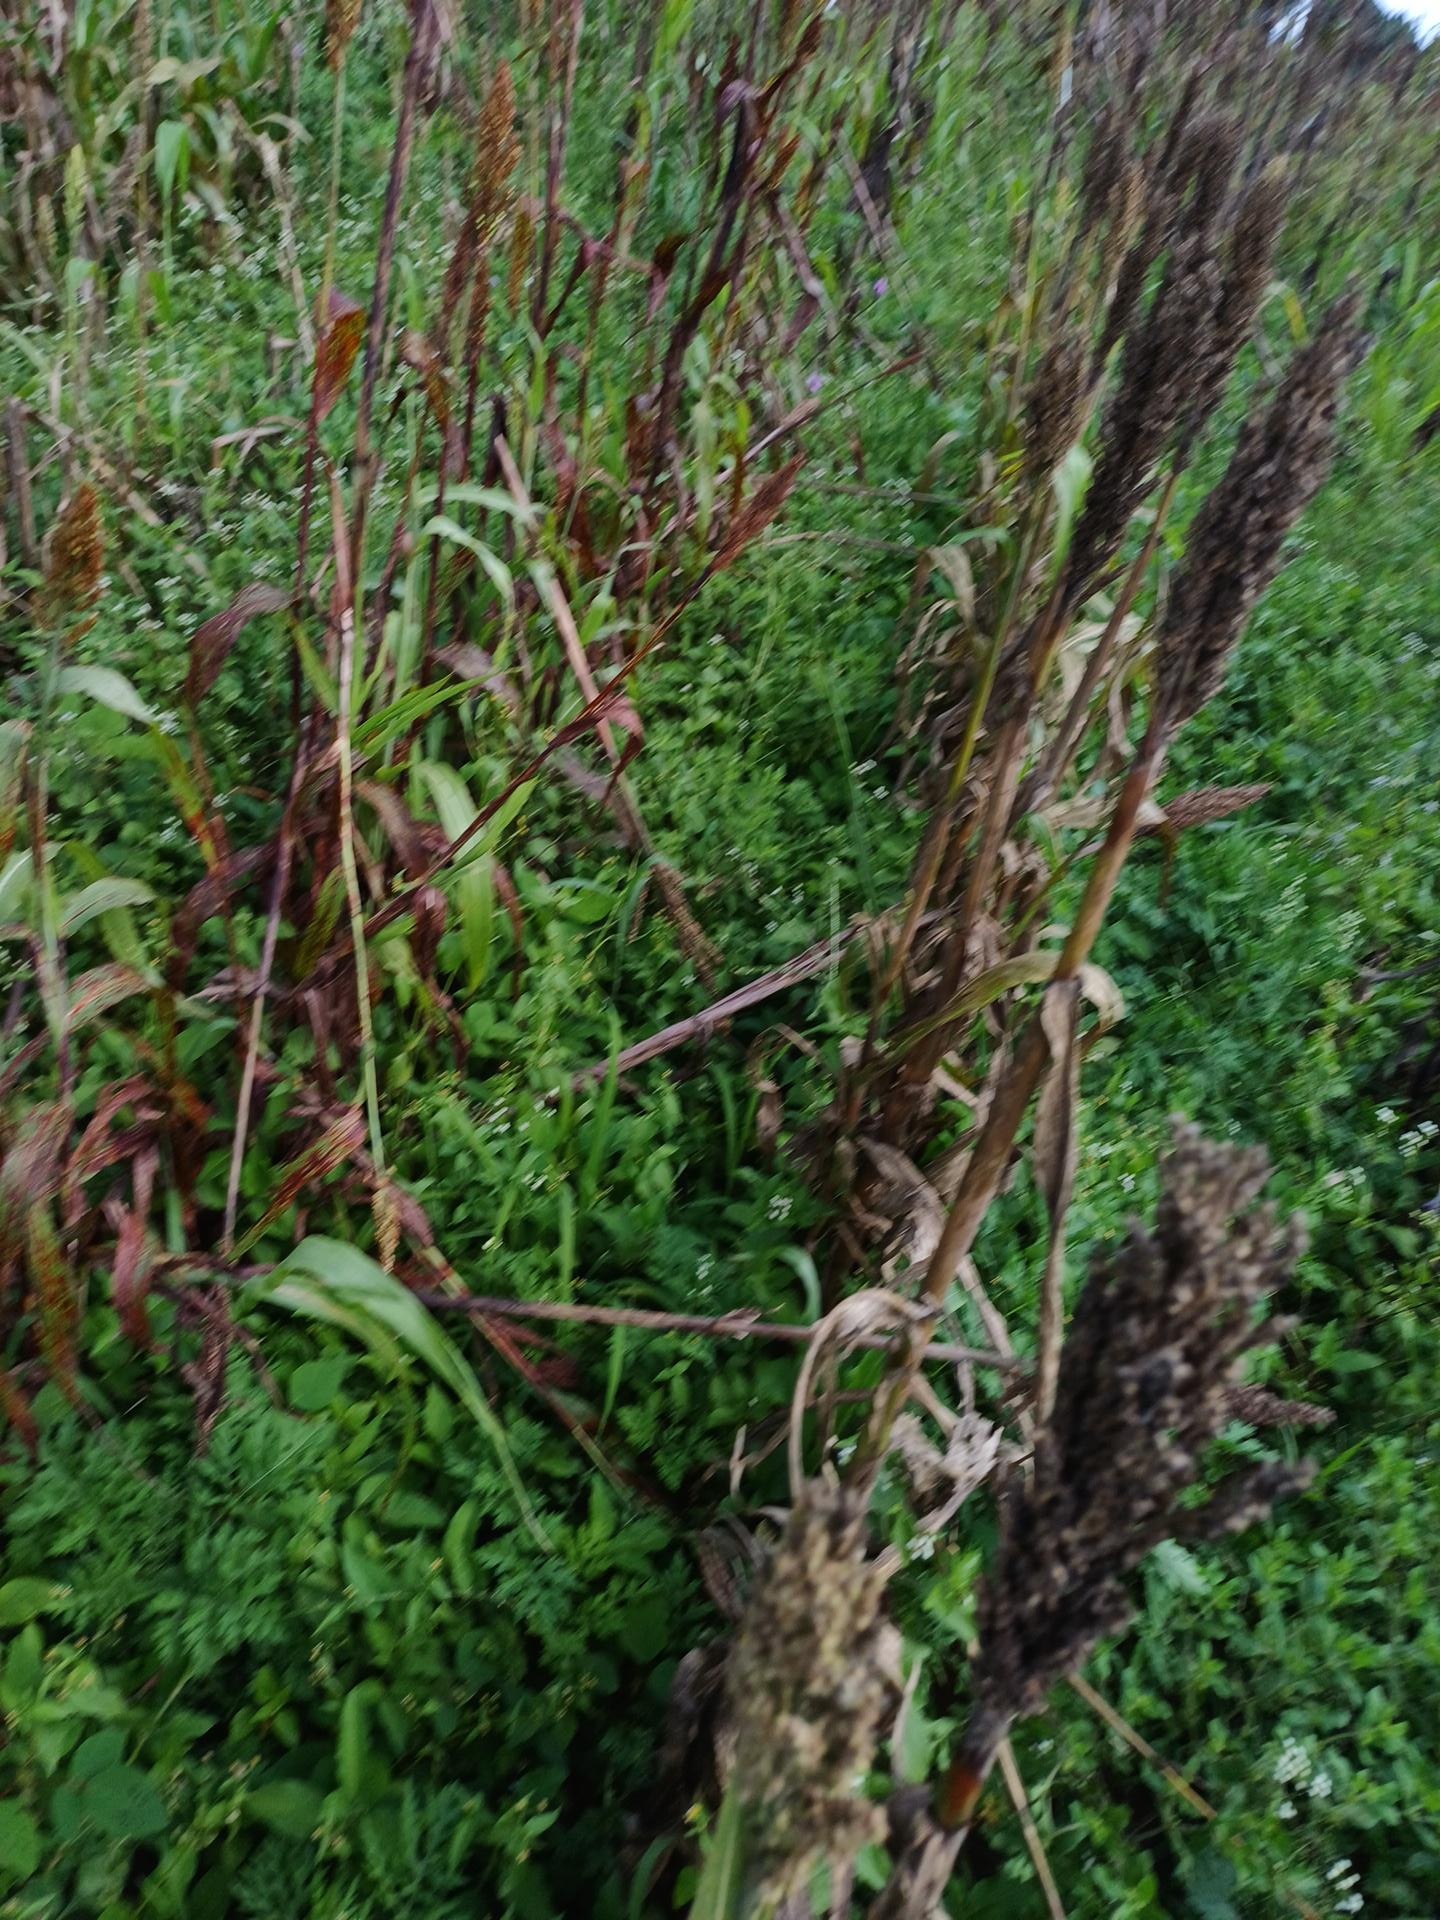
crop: sorghum
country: Kenya
